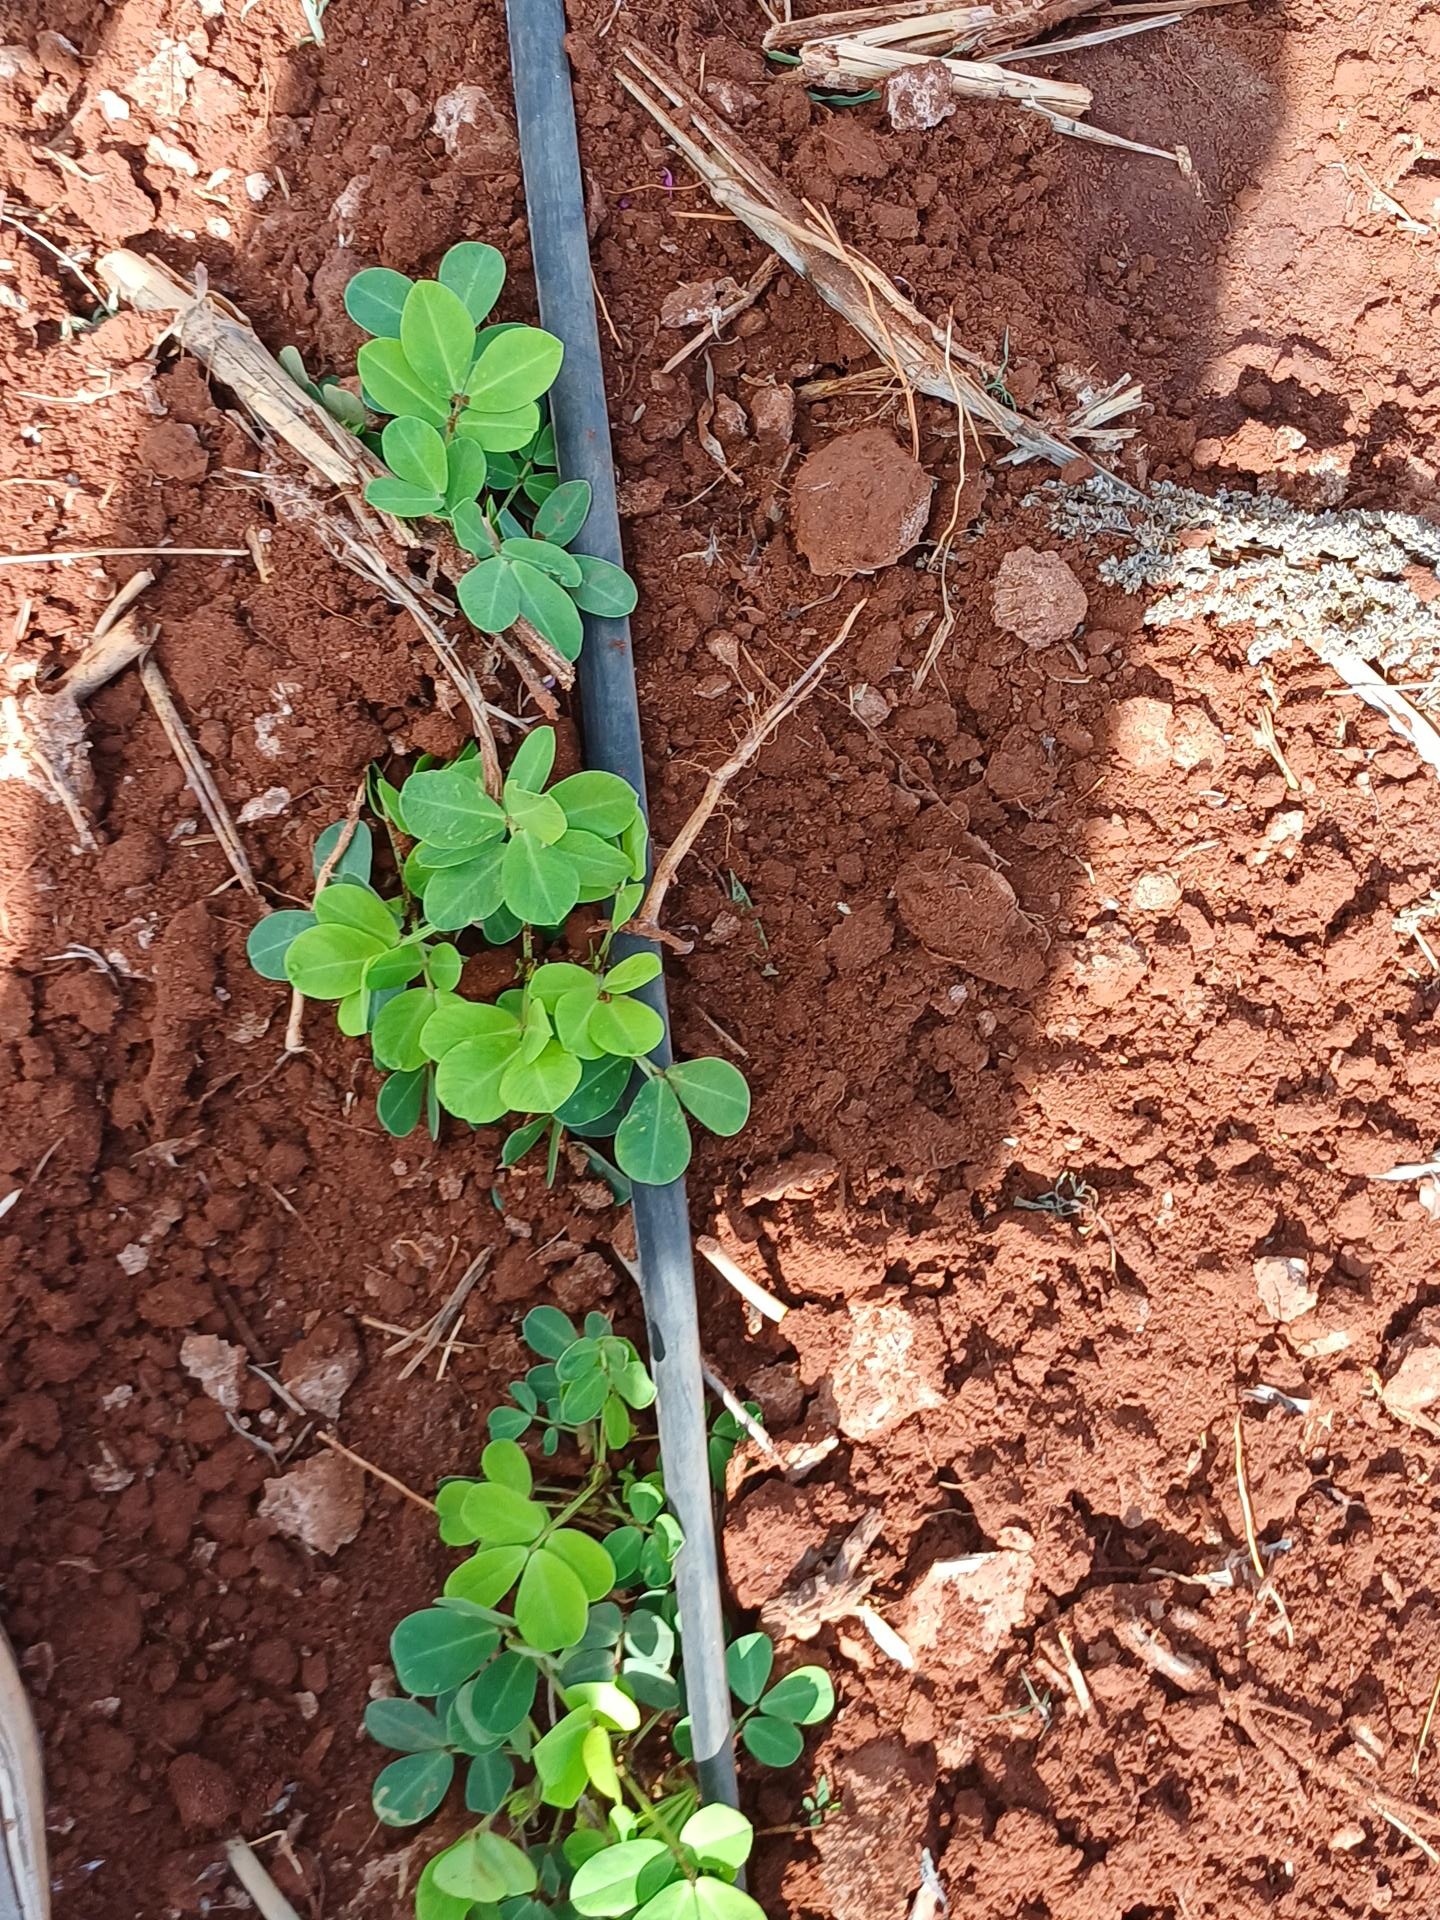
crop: groundnut
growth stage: vegetative
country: Kenya
